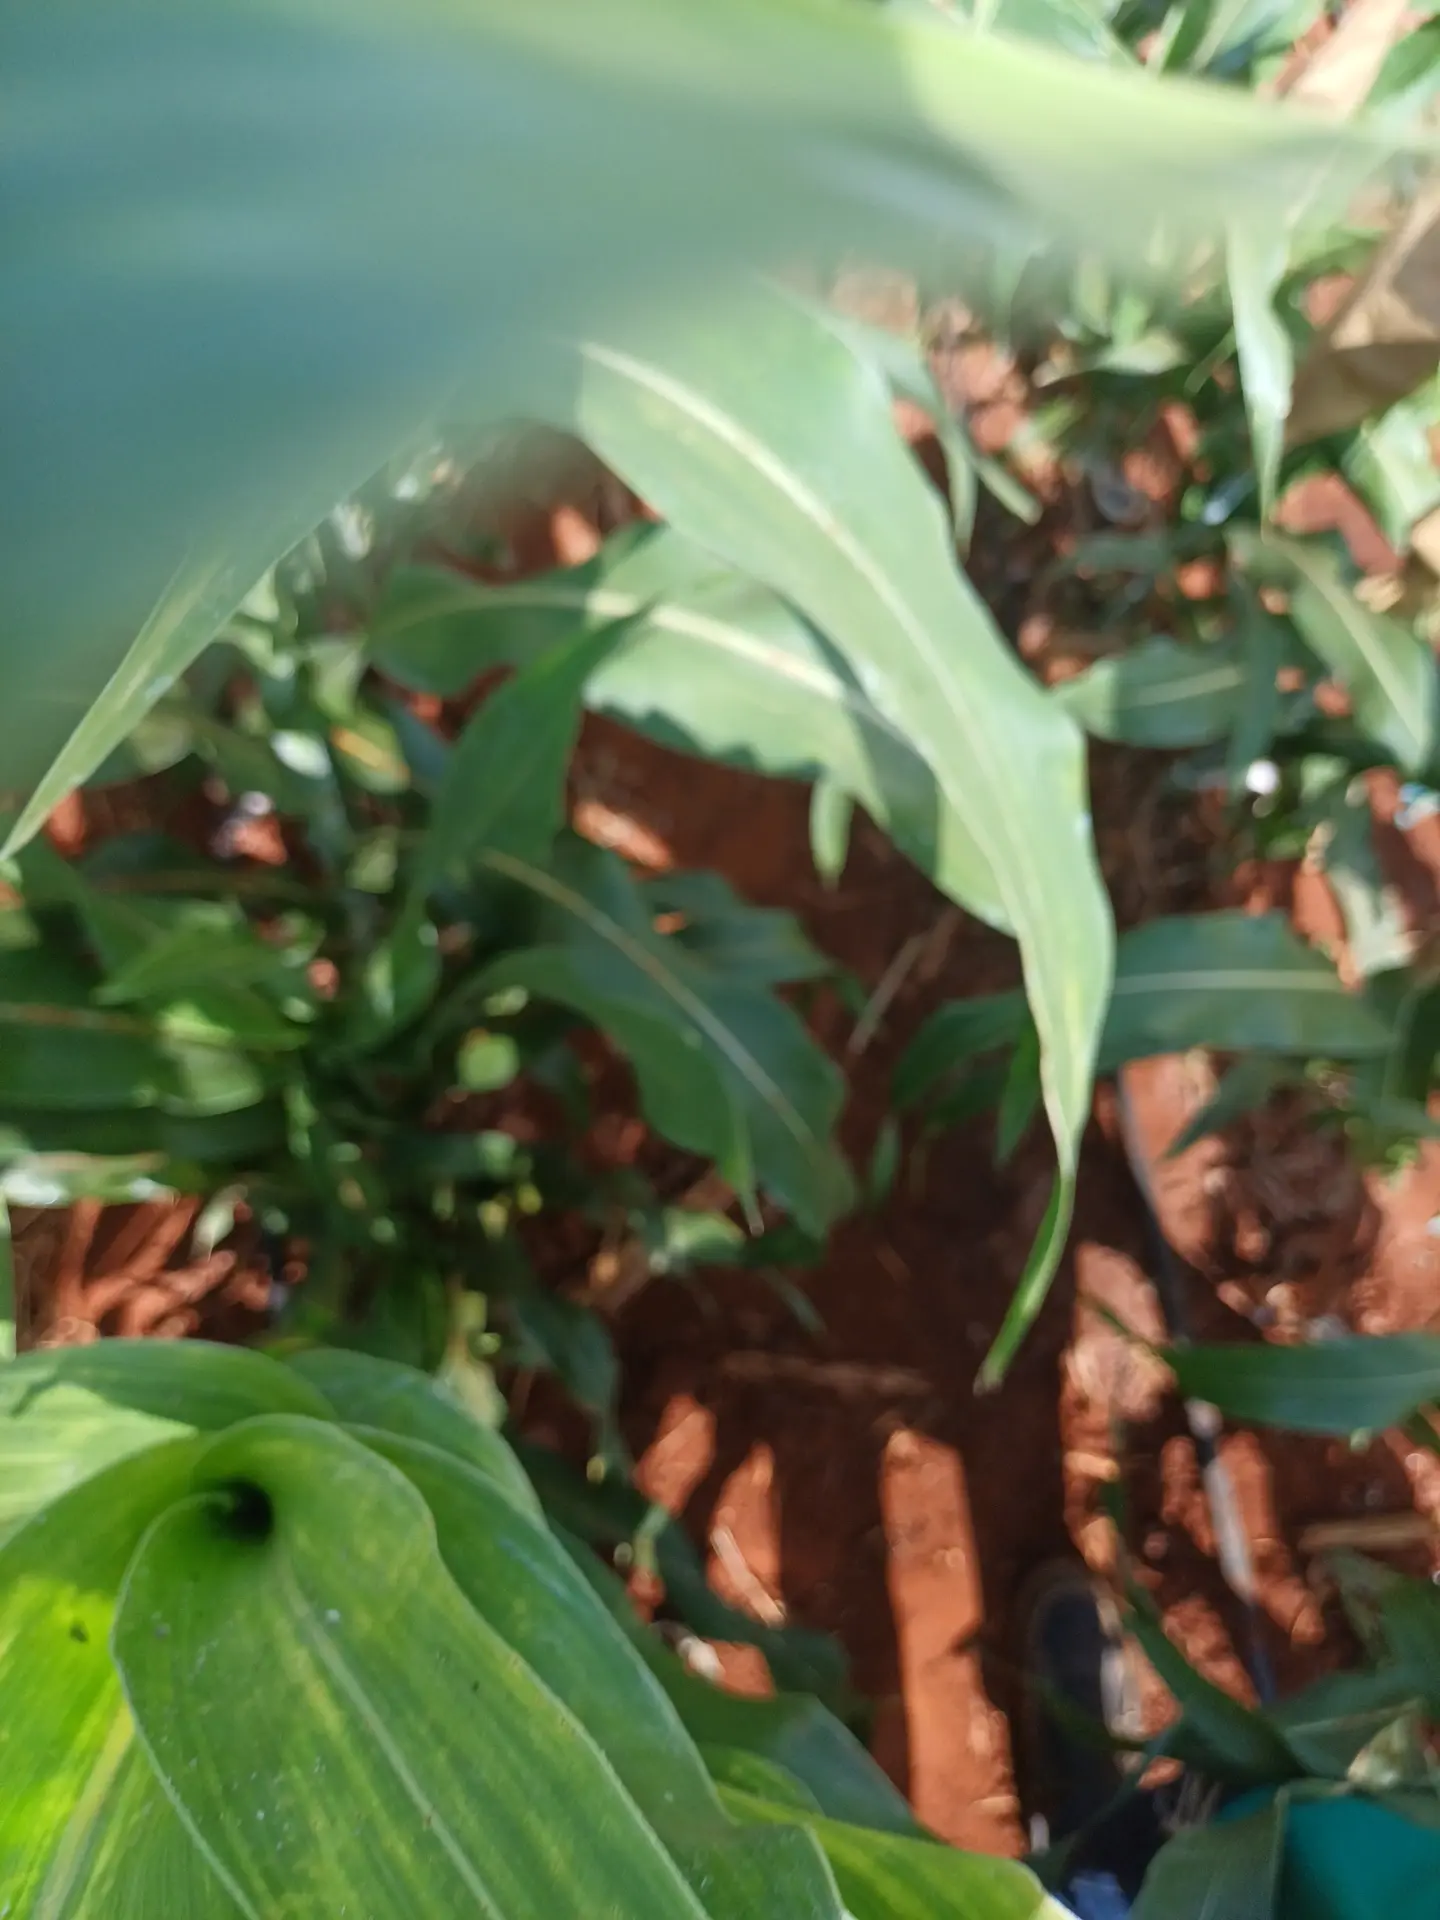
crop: sorghum
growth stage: vegetative
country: Kenya
